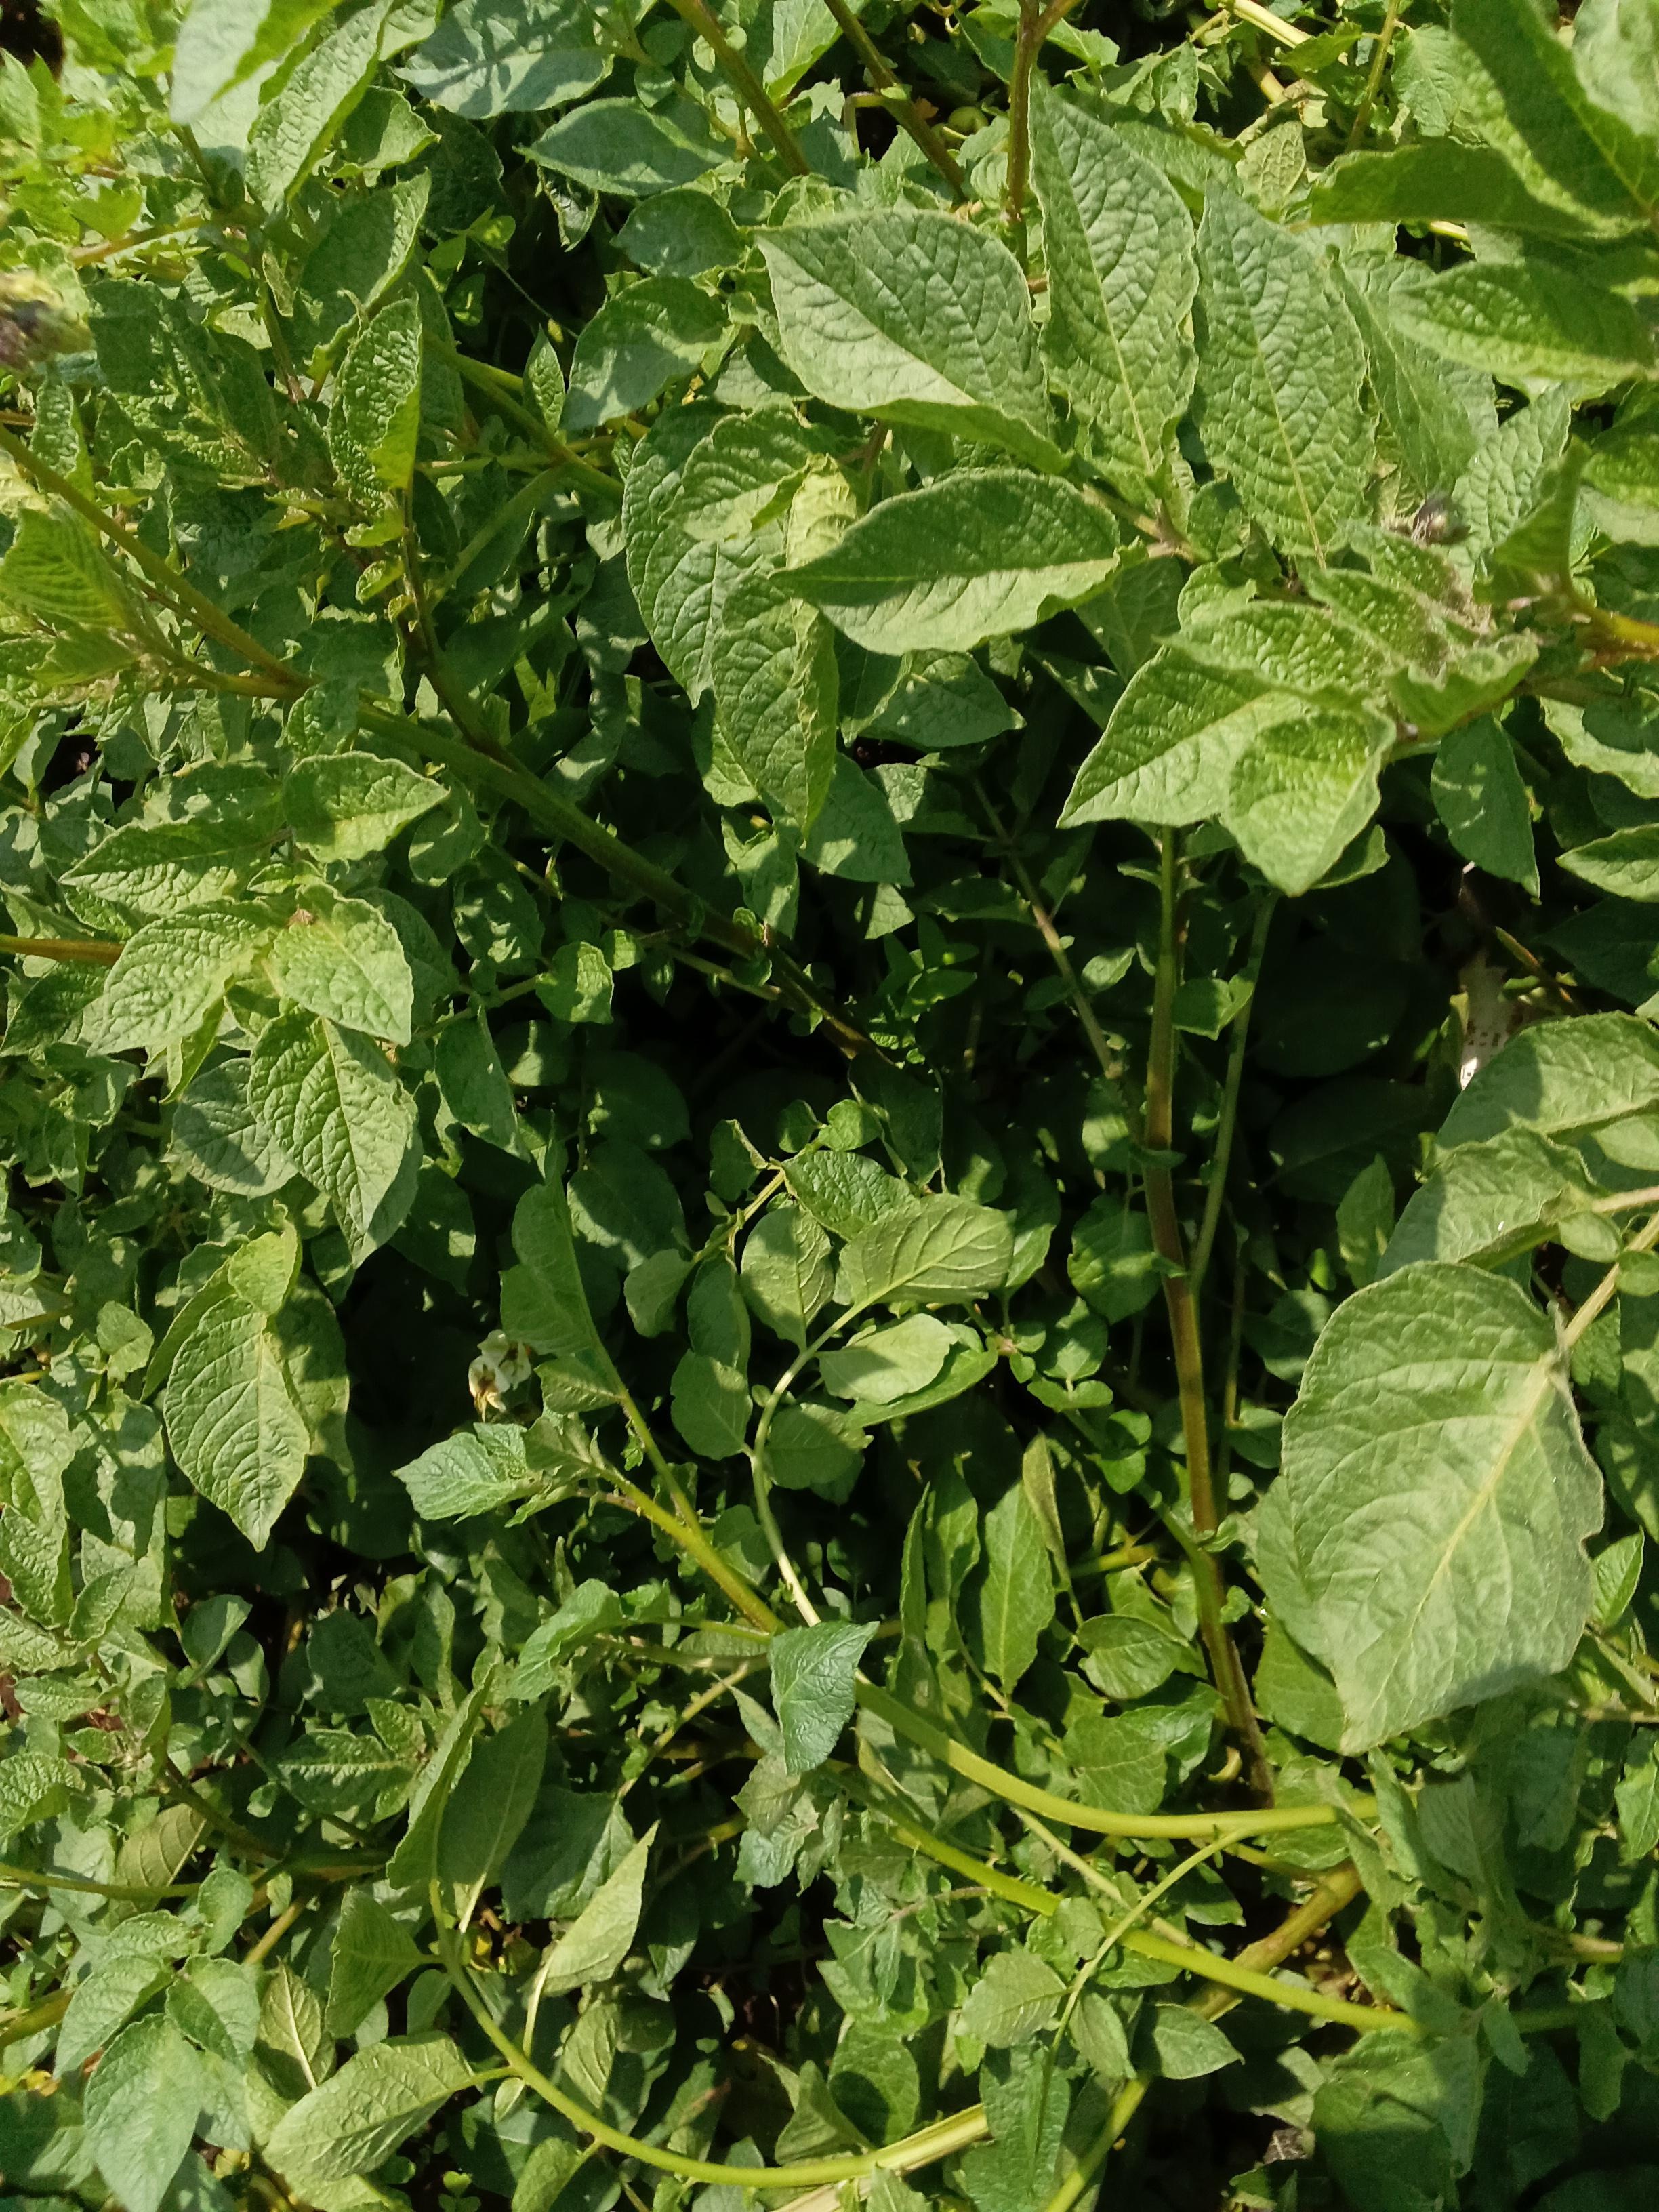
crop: potato
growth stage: flowering
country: Kenya
